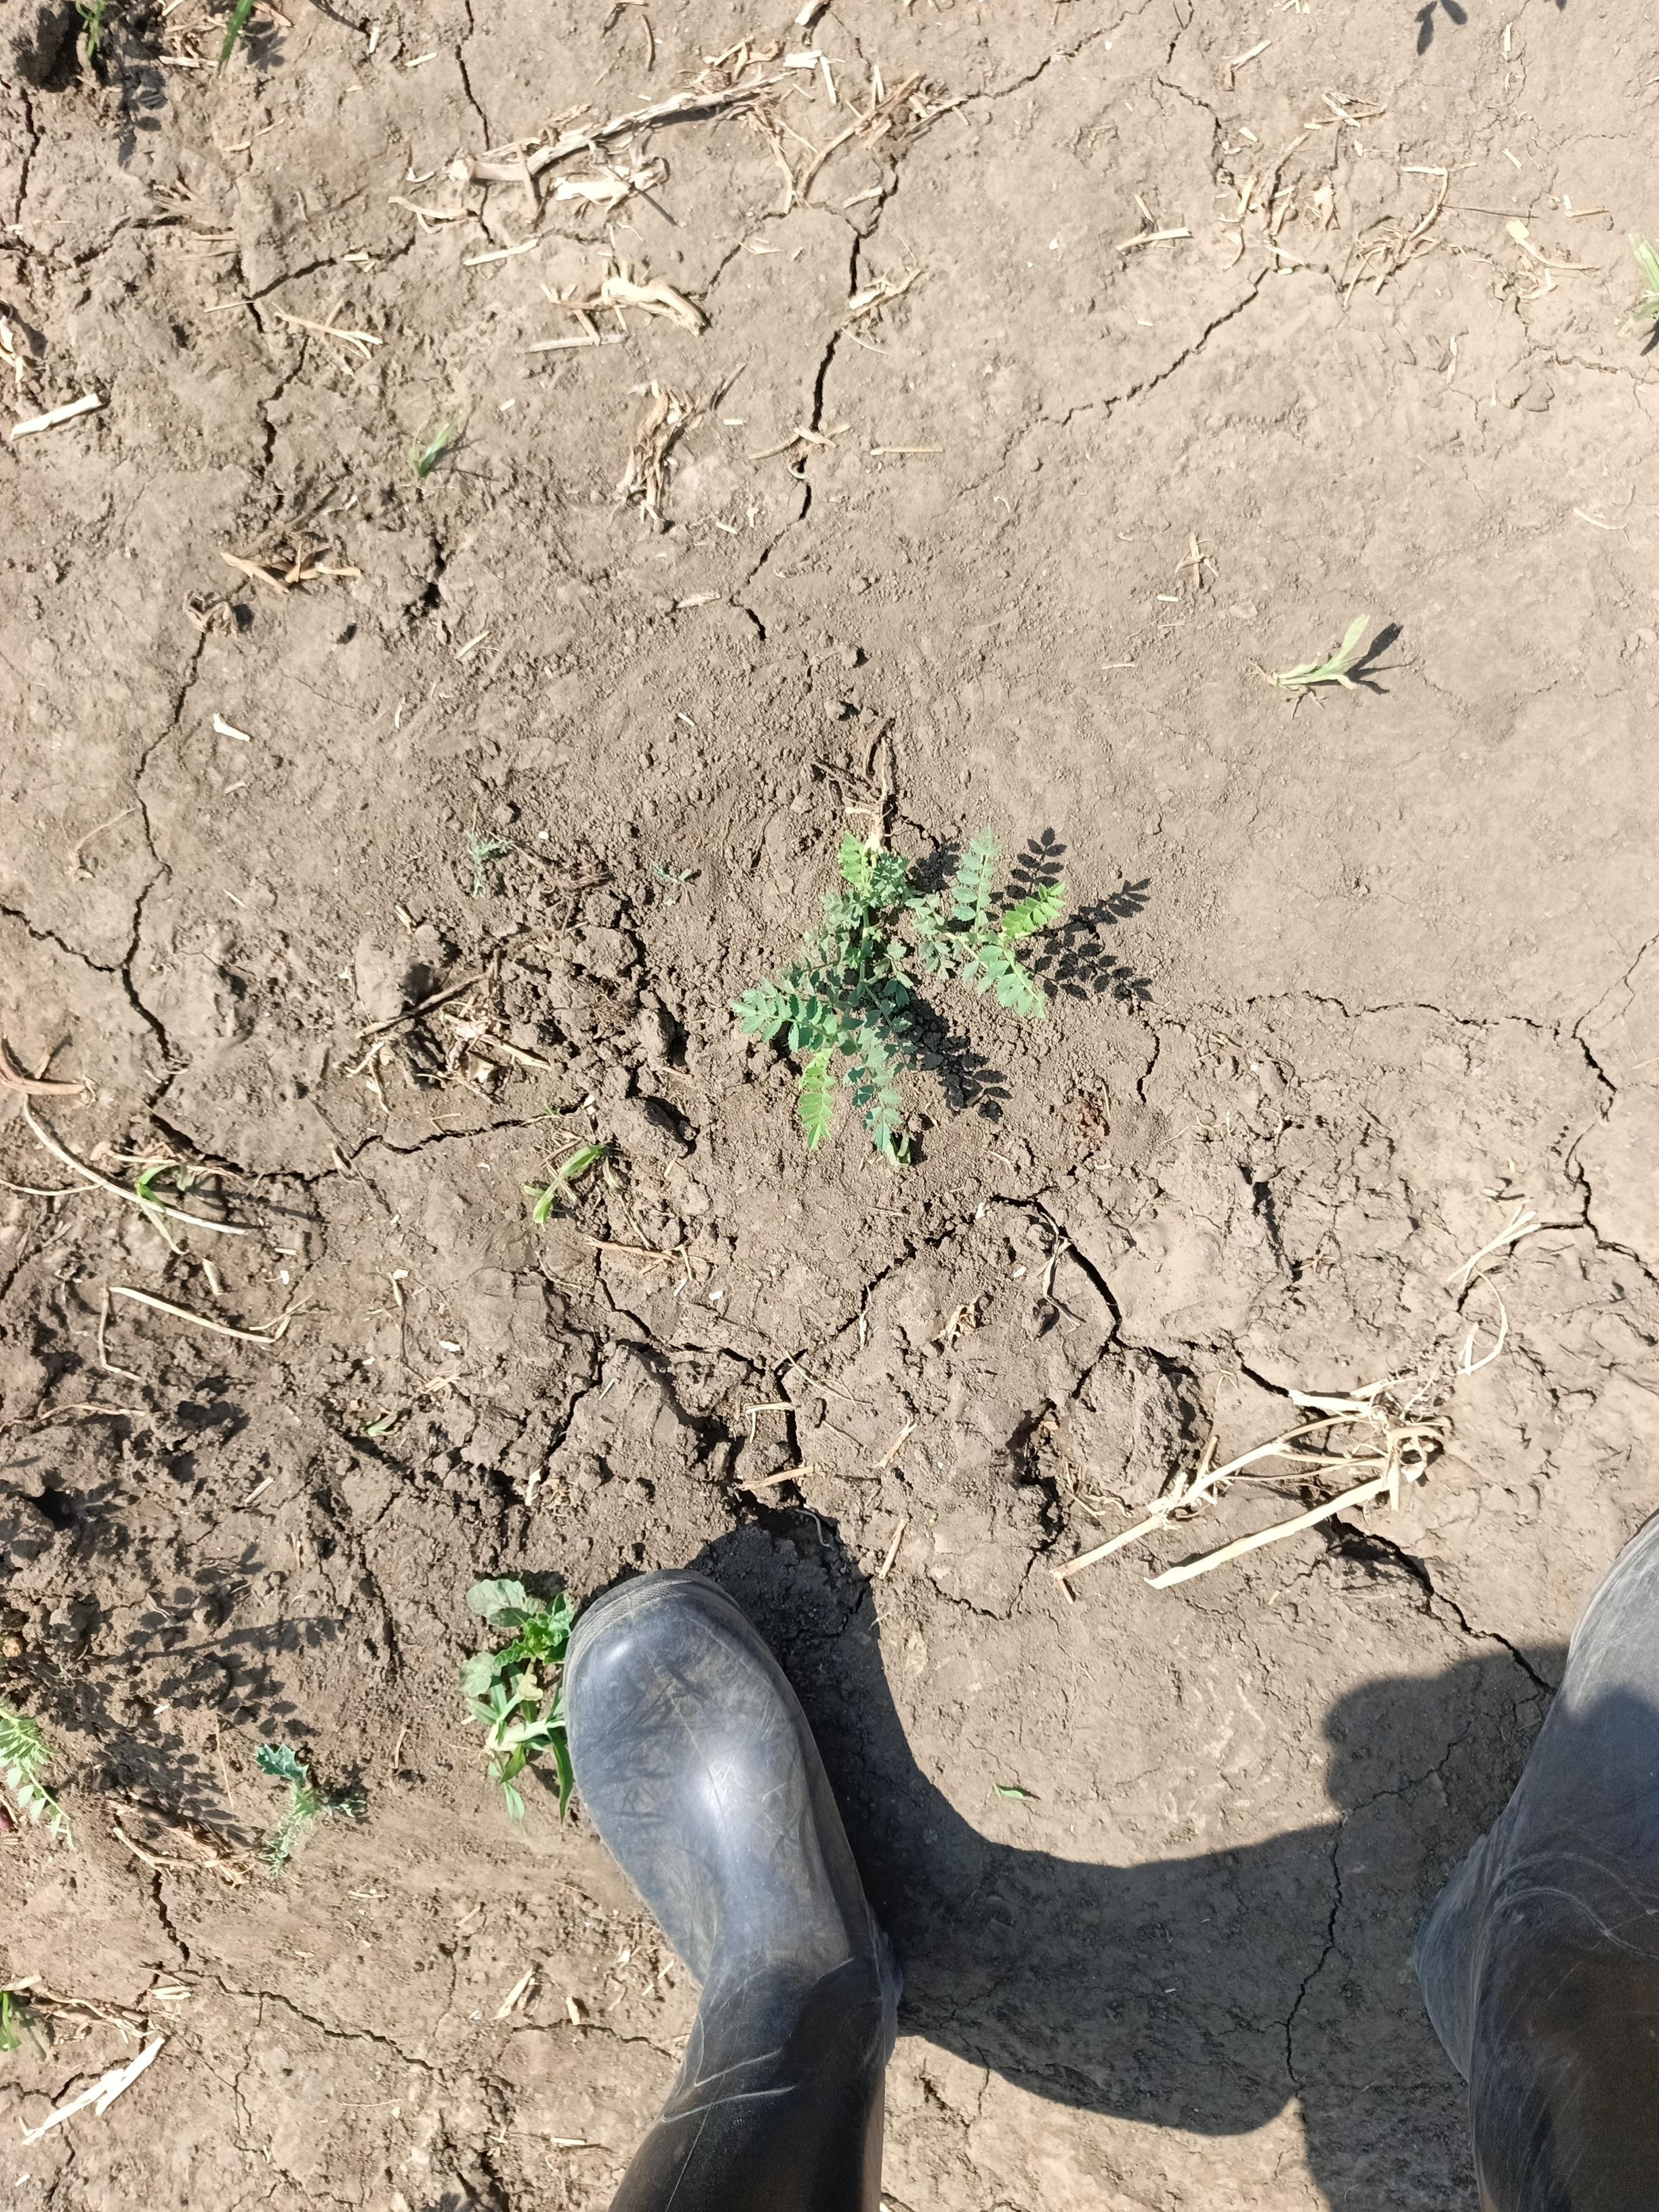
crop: chickpea
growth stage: vegetative
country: Tanzania
